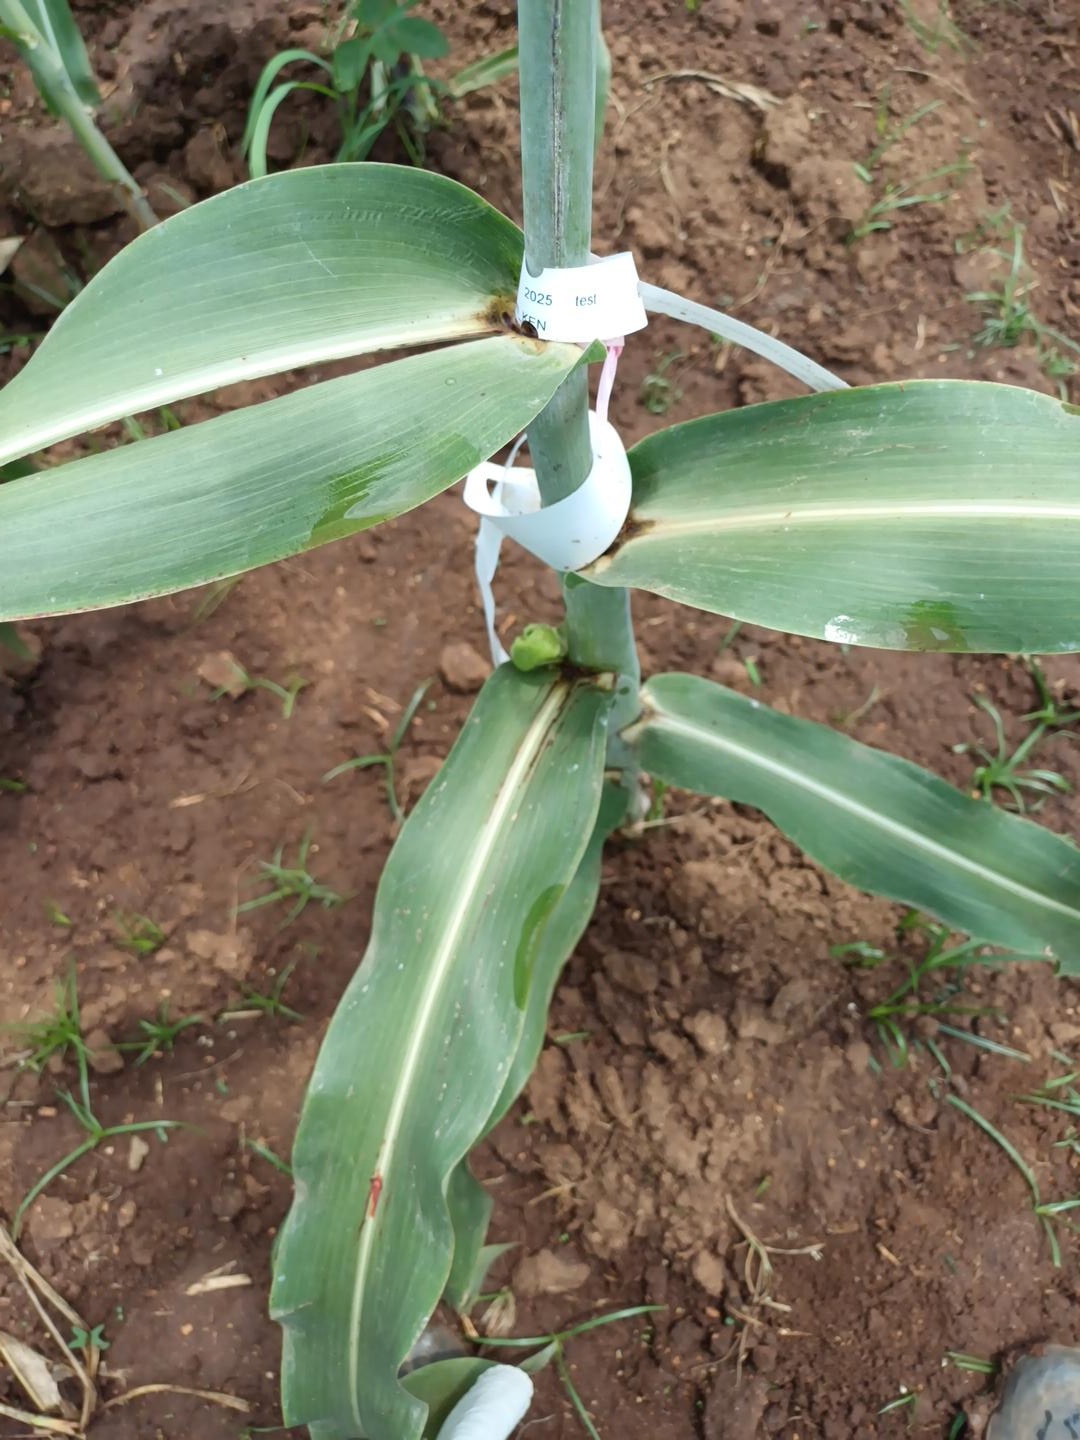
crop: sorghum
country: Kenya
